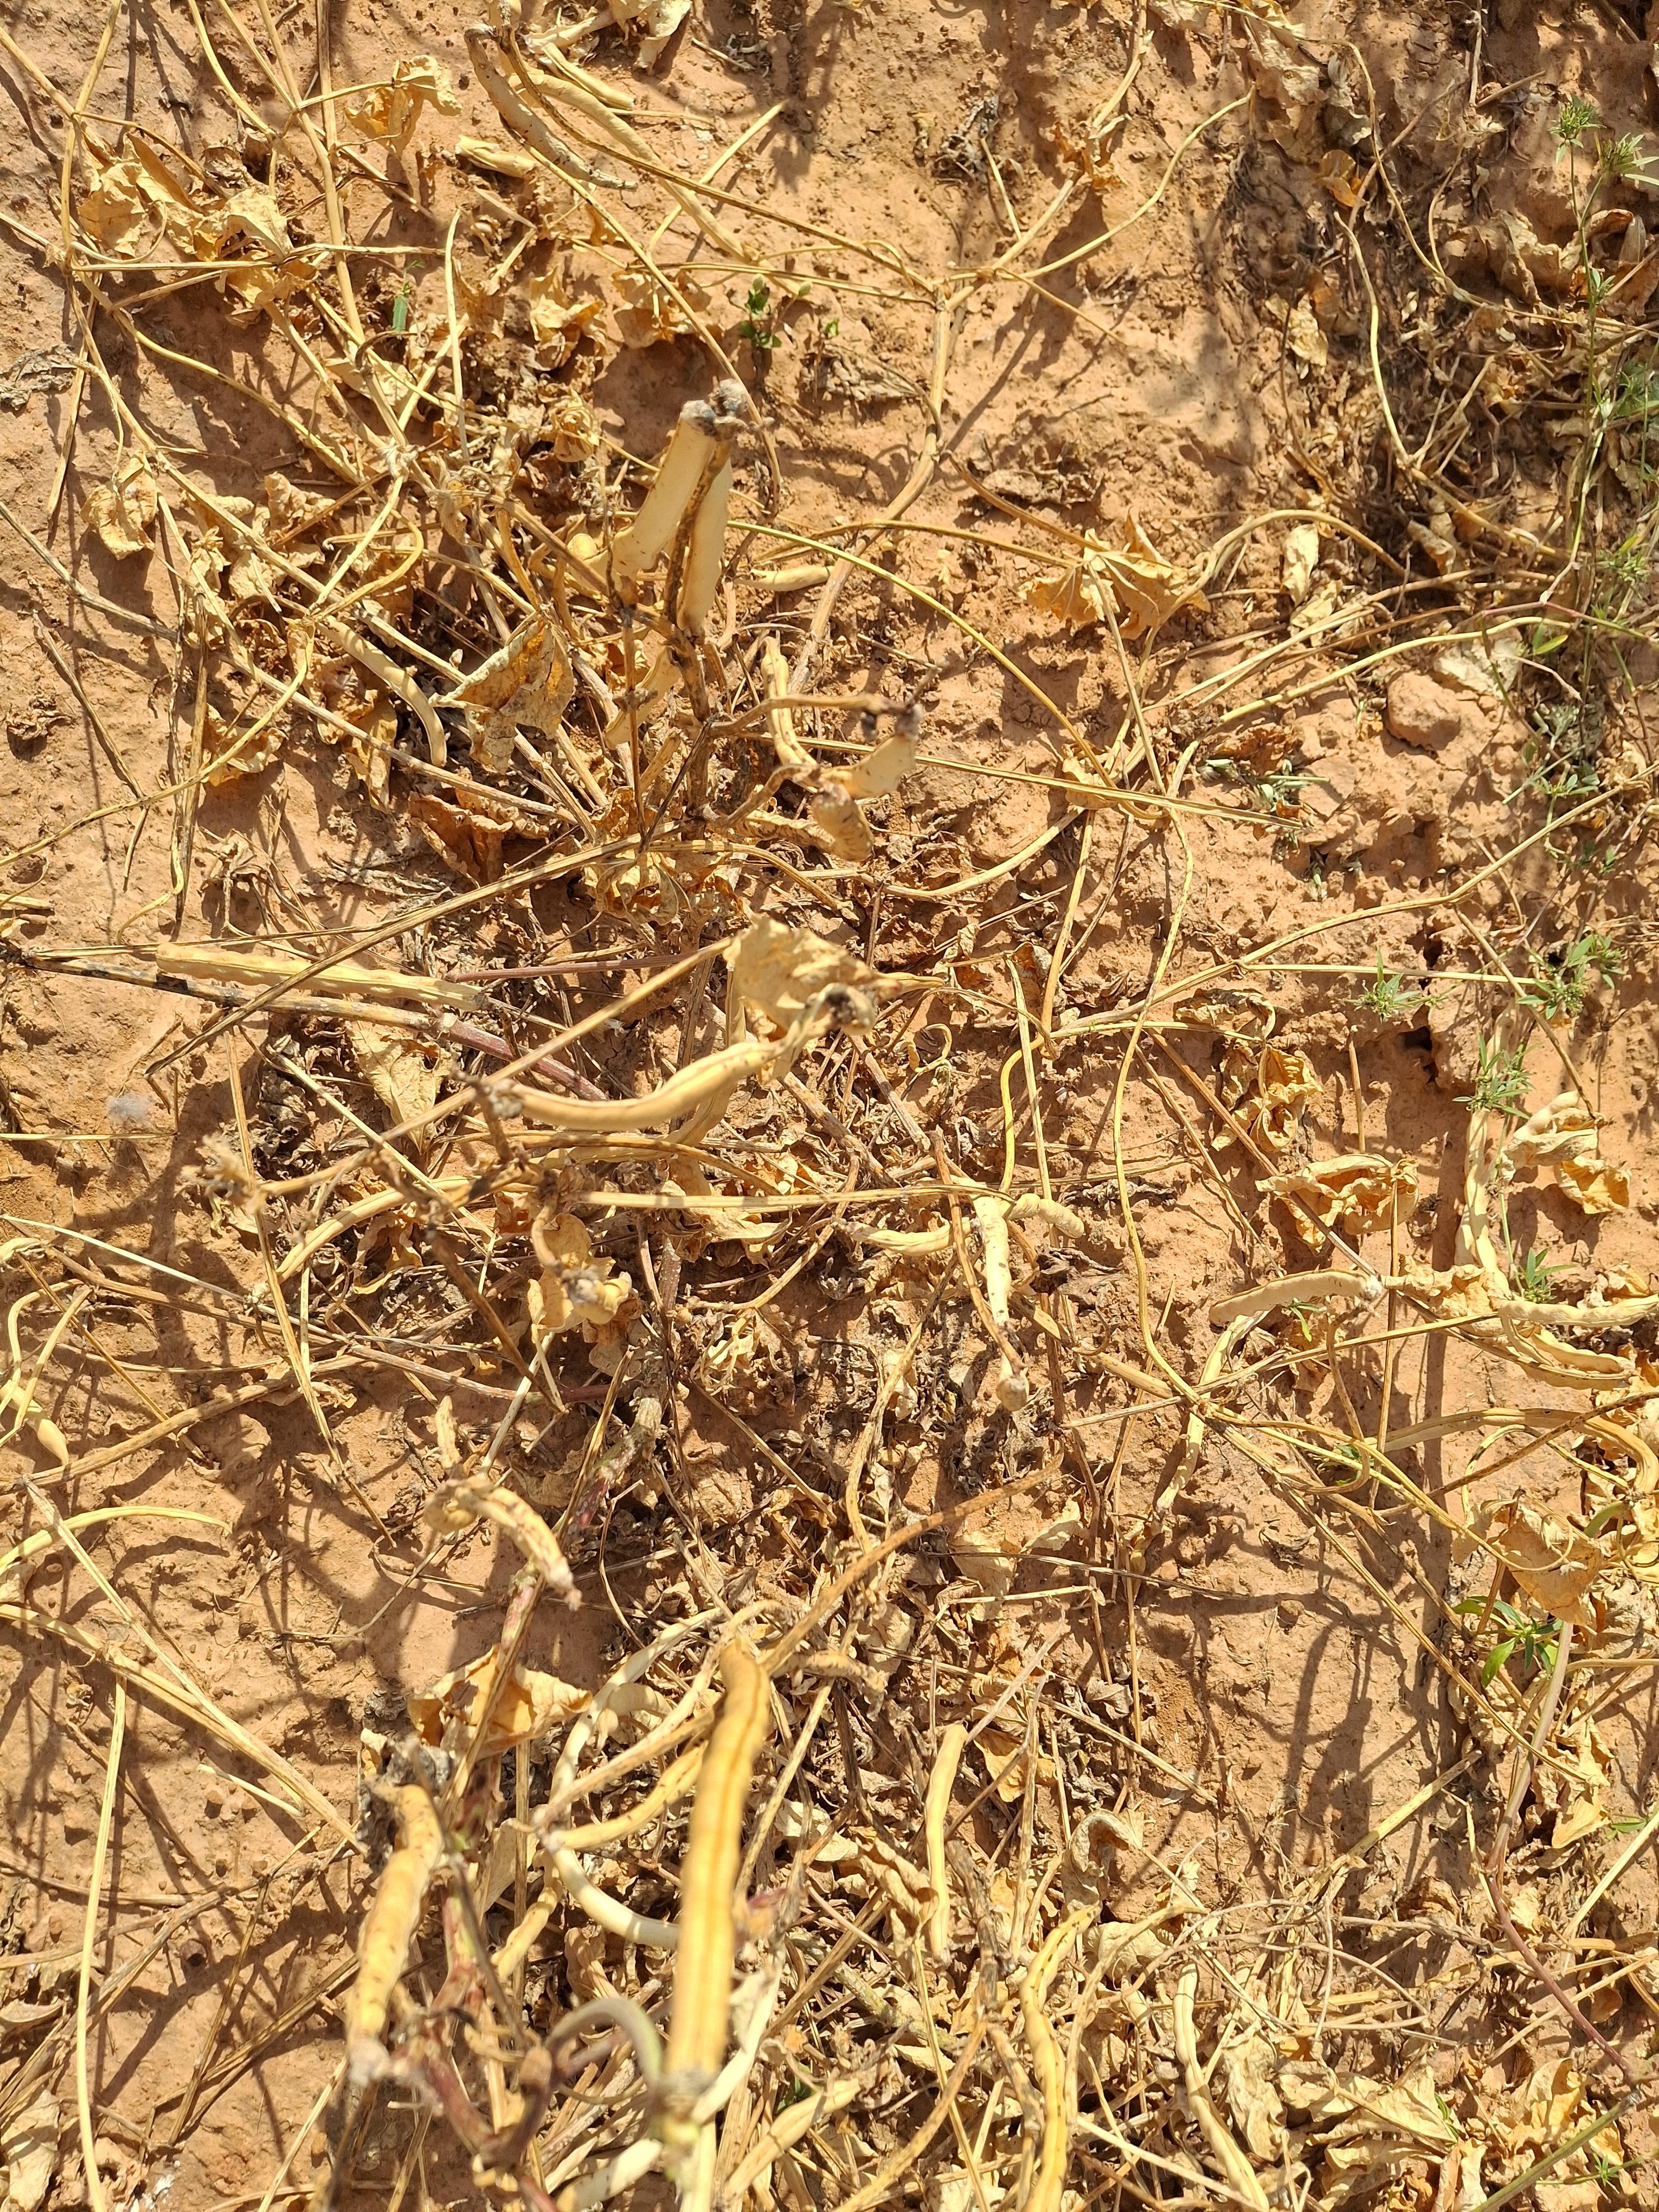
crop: cowpea
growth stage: maturity
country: Nigeria
